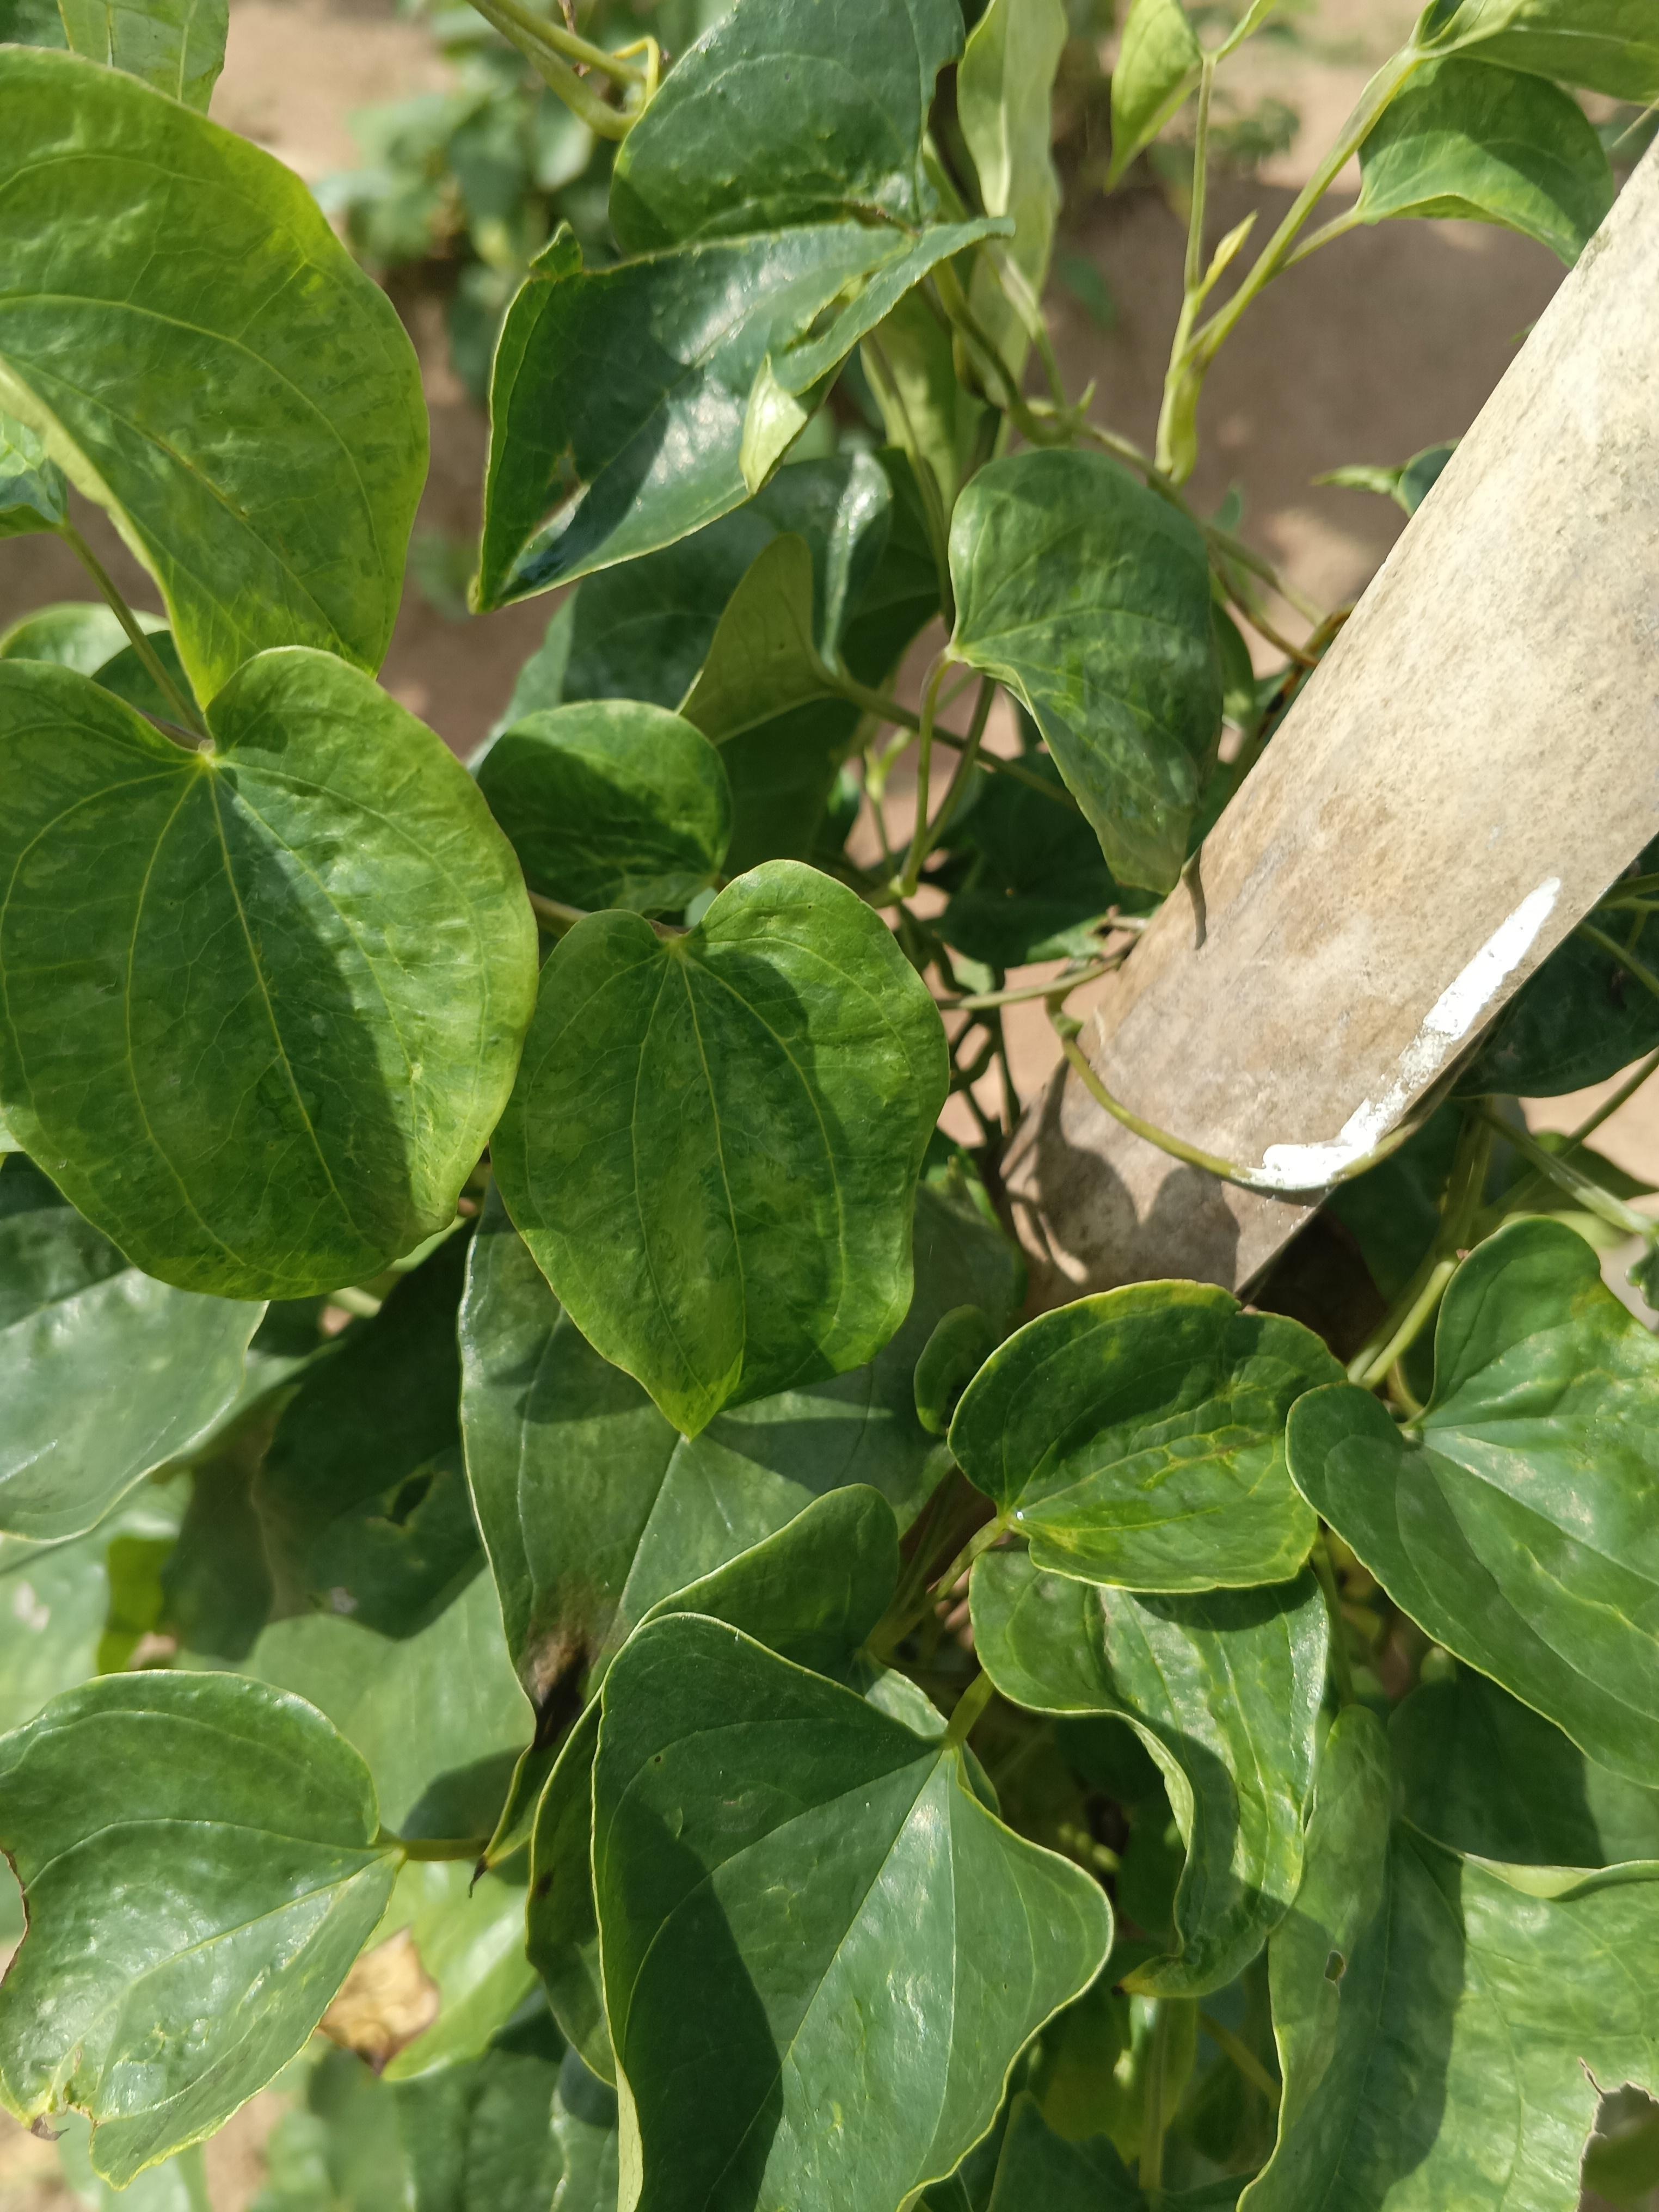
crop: yam
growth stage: maturity
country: Nigeria
